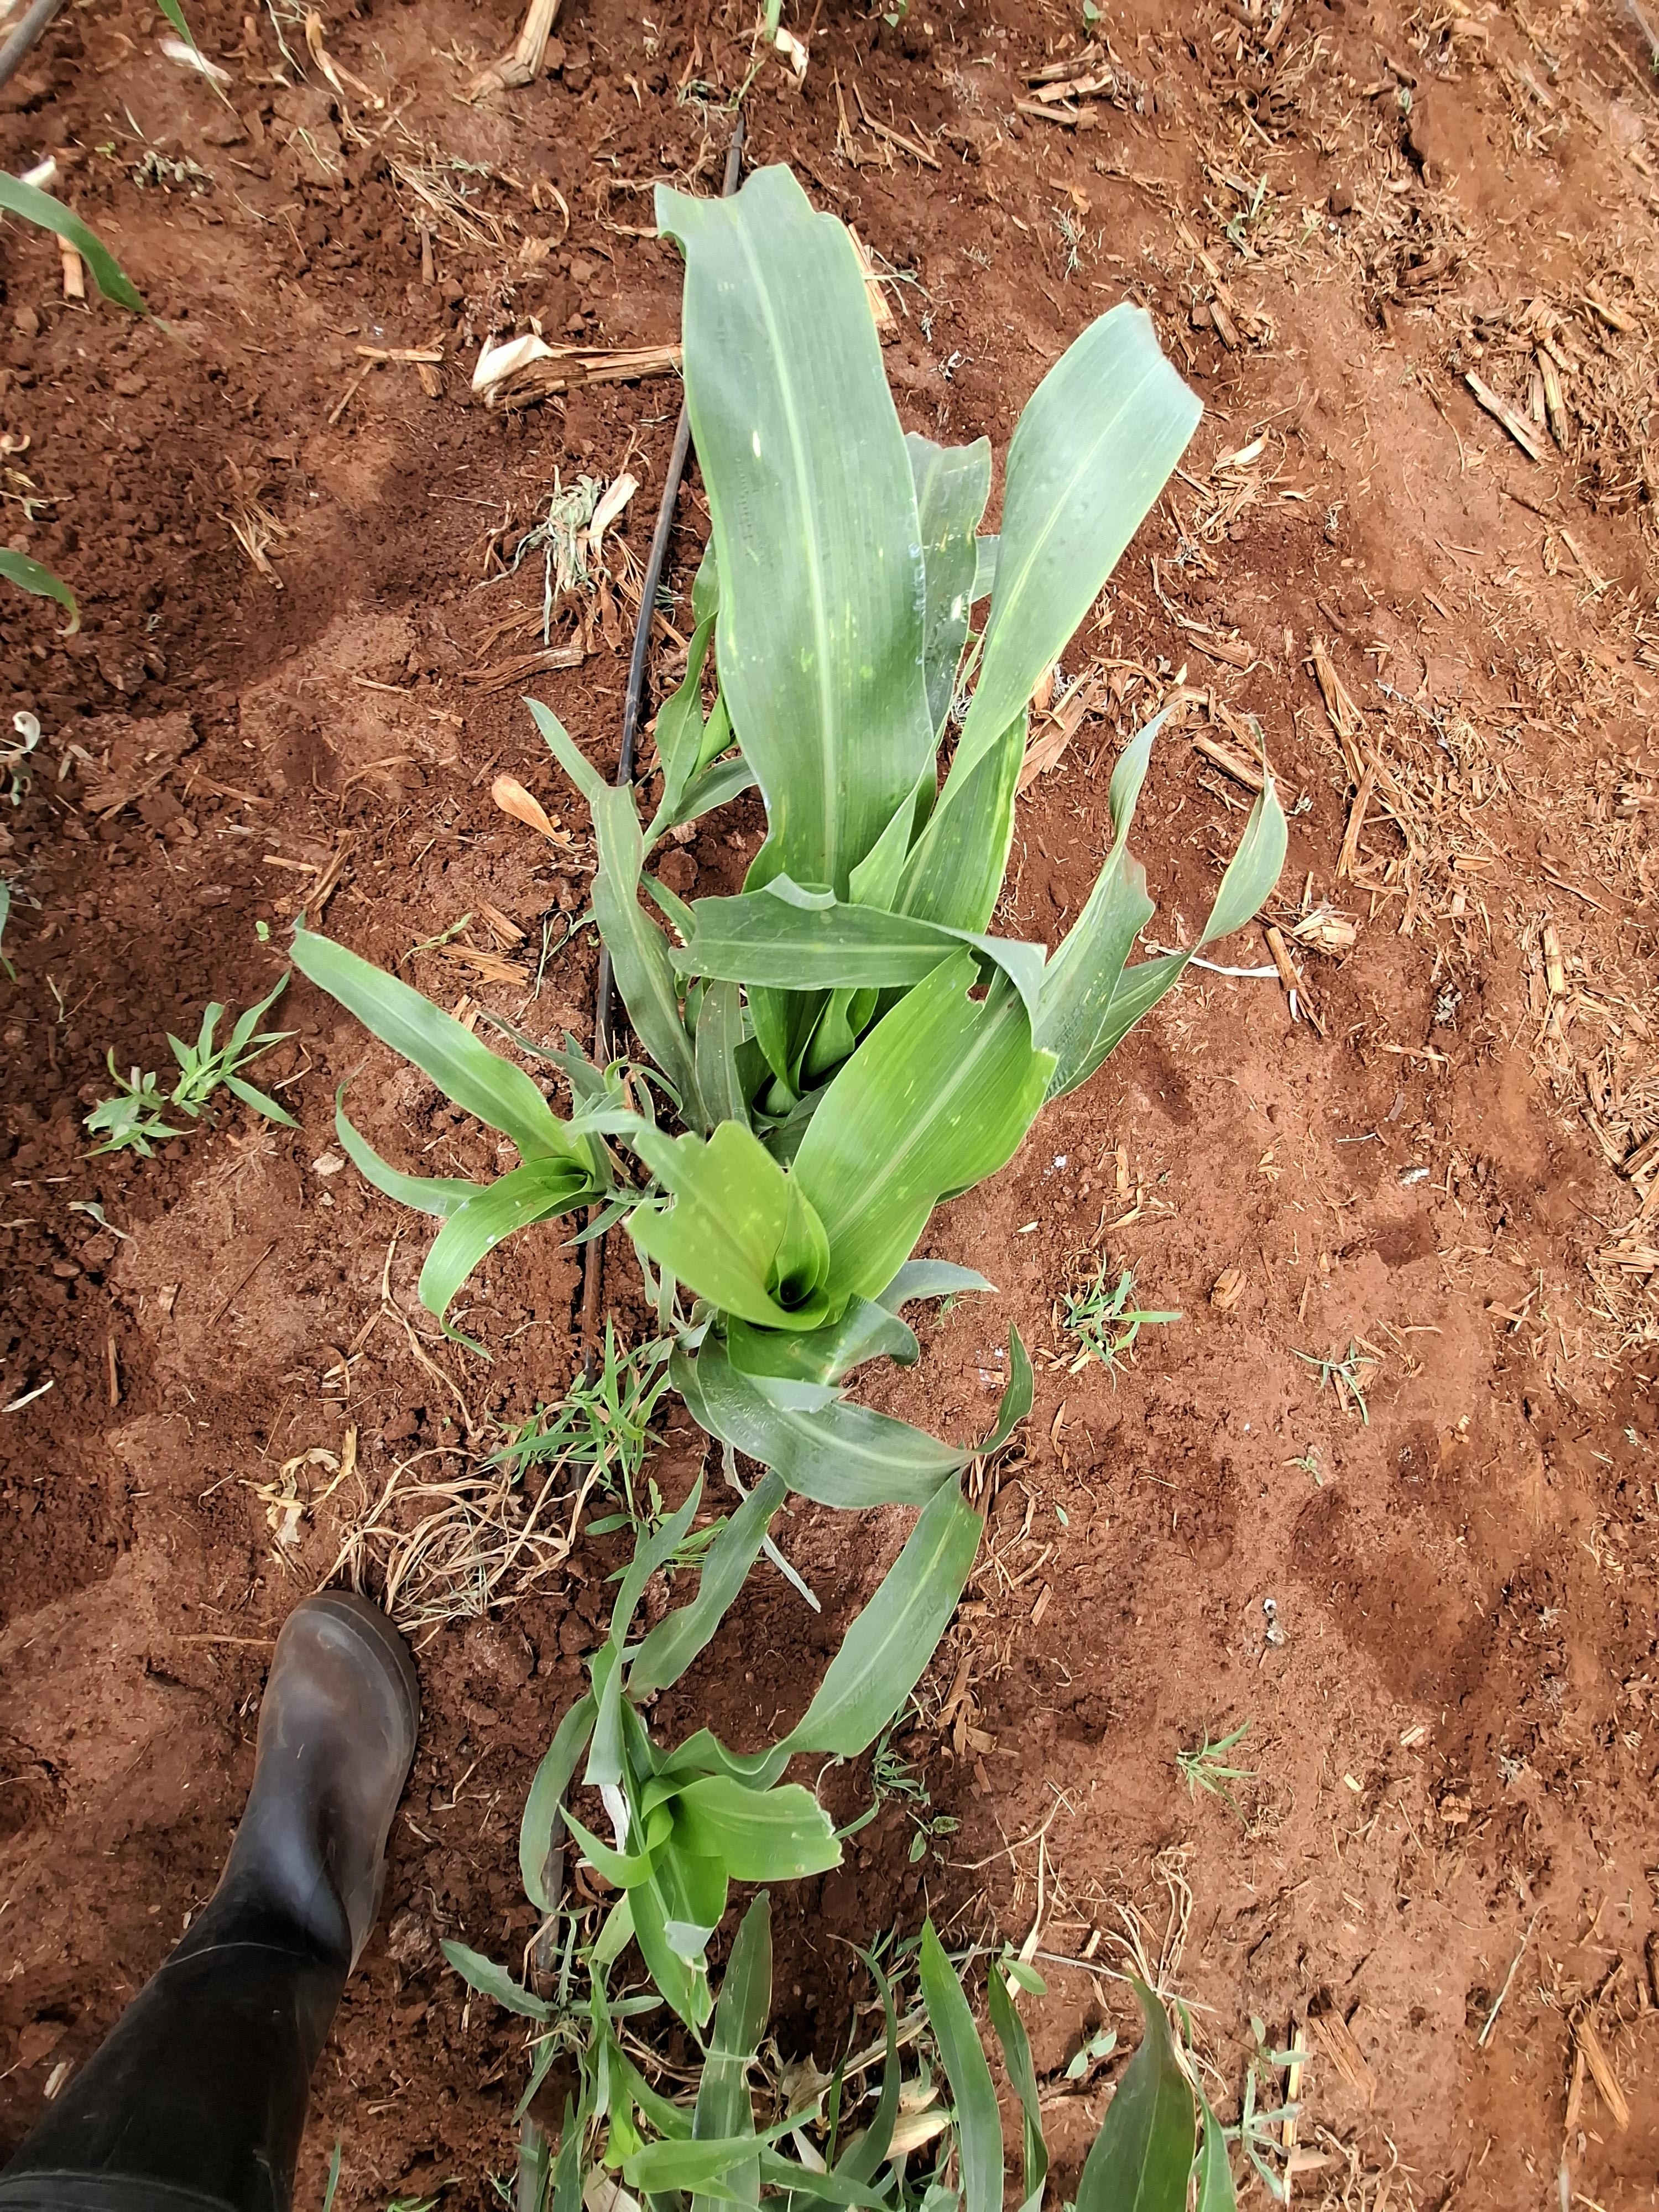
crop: sorghum
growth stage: vegetative
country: Kenya
